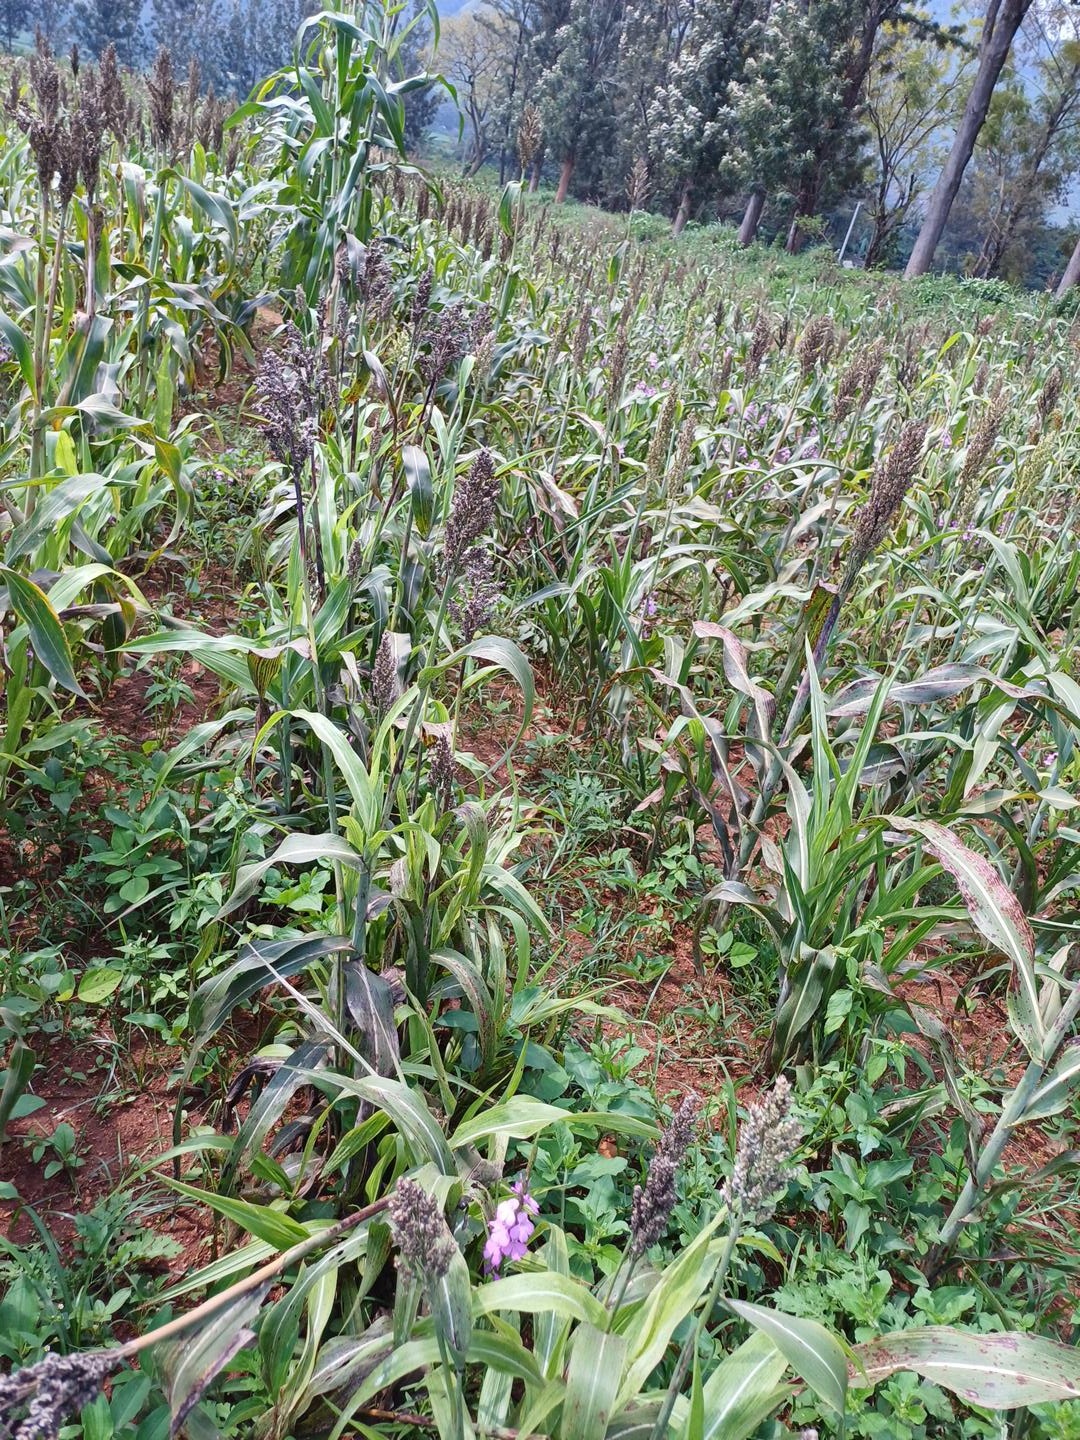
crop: sorghum
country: Kenya
